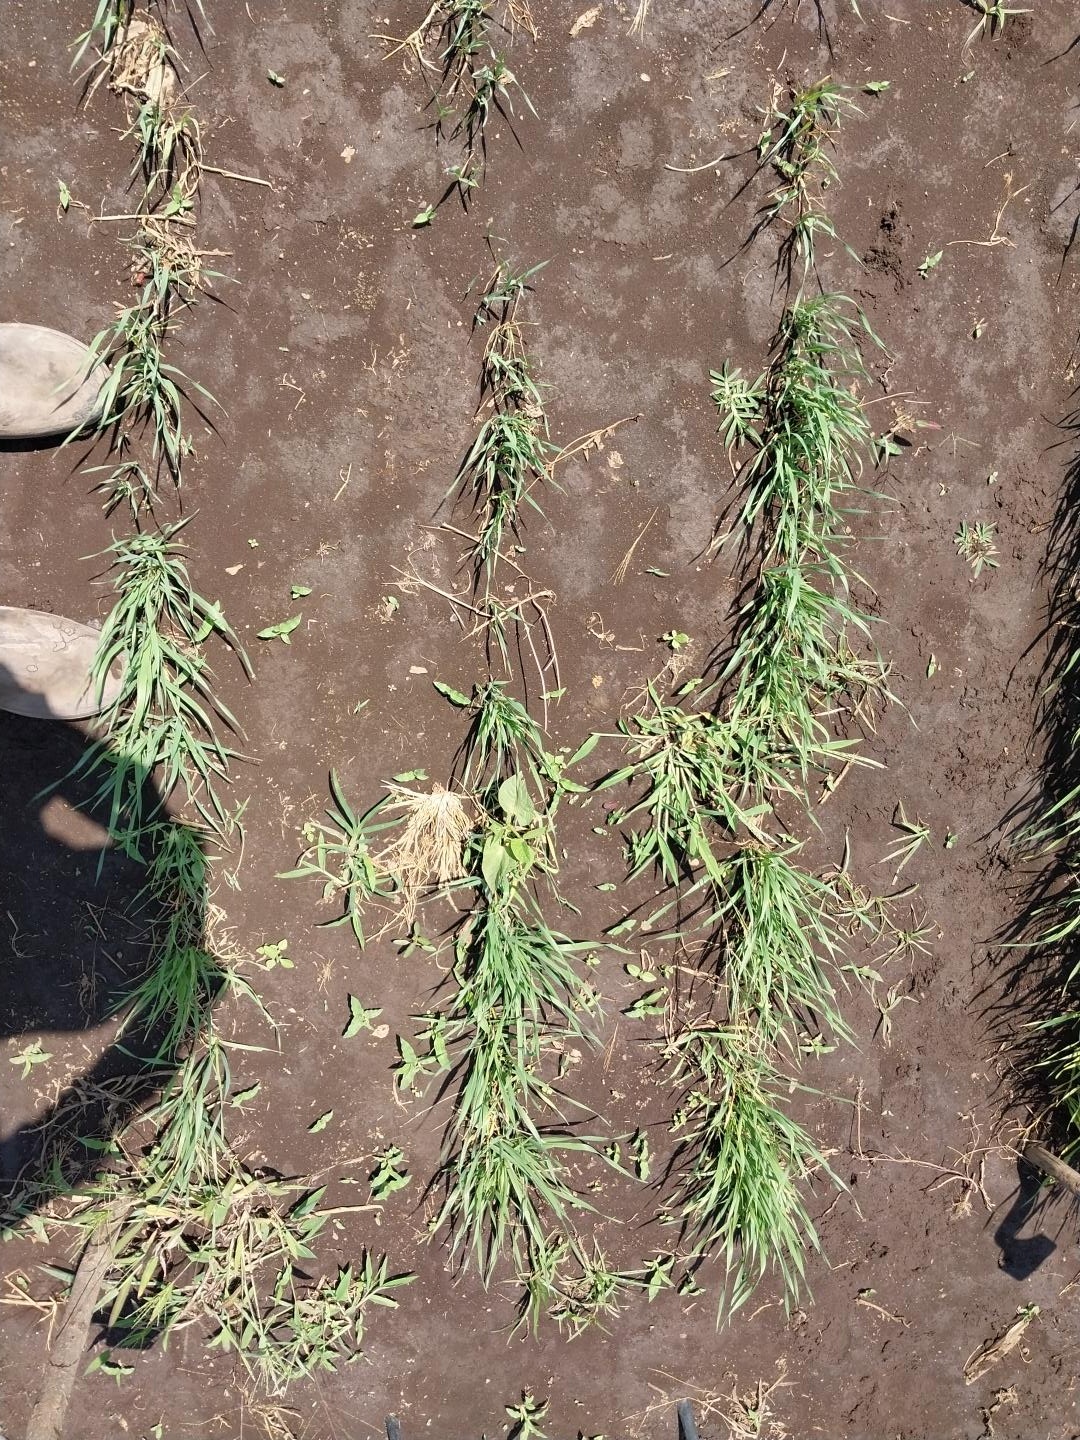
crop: wheat
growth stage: vegetative
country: Tanzania
